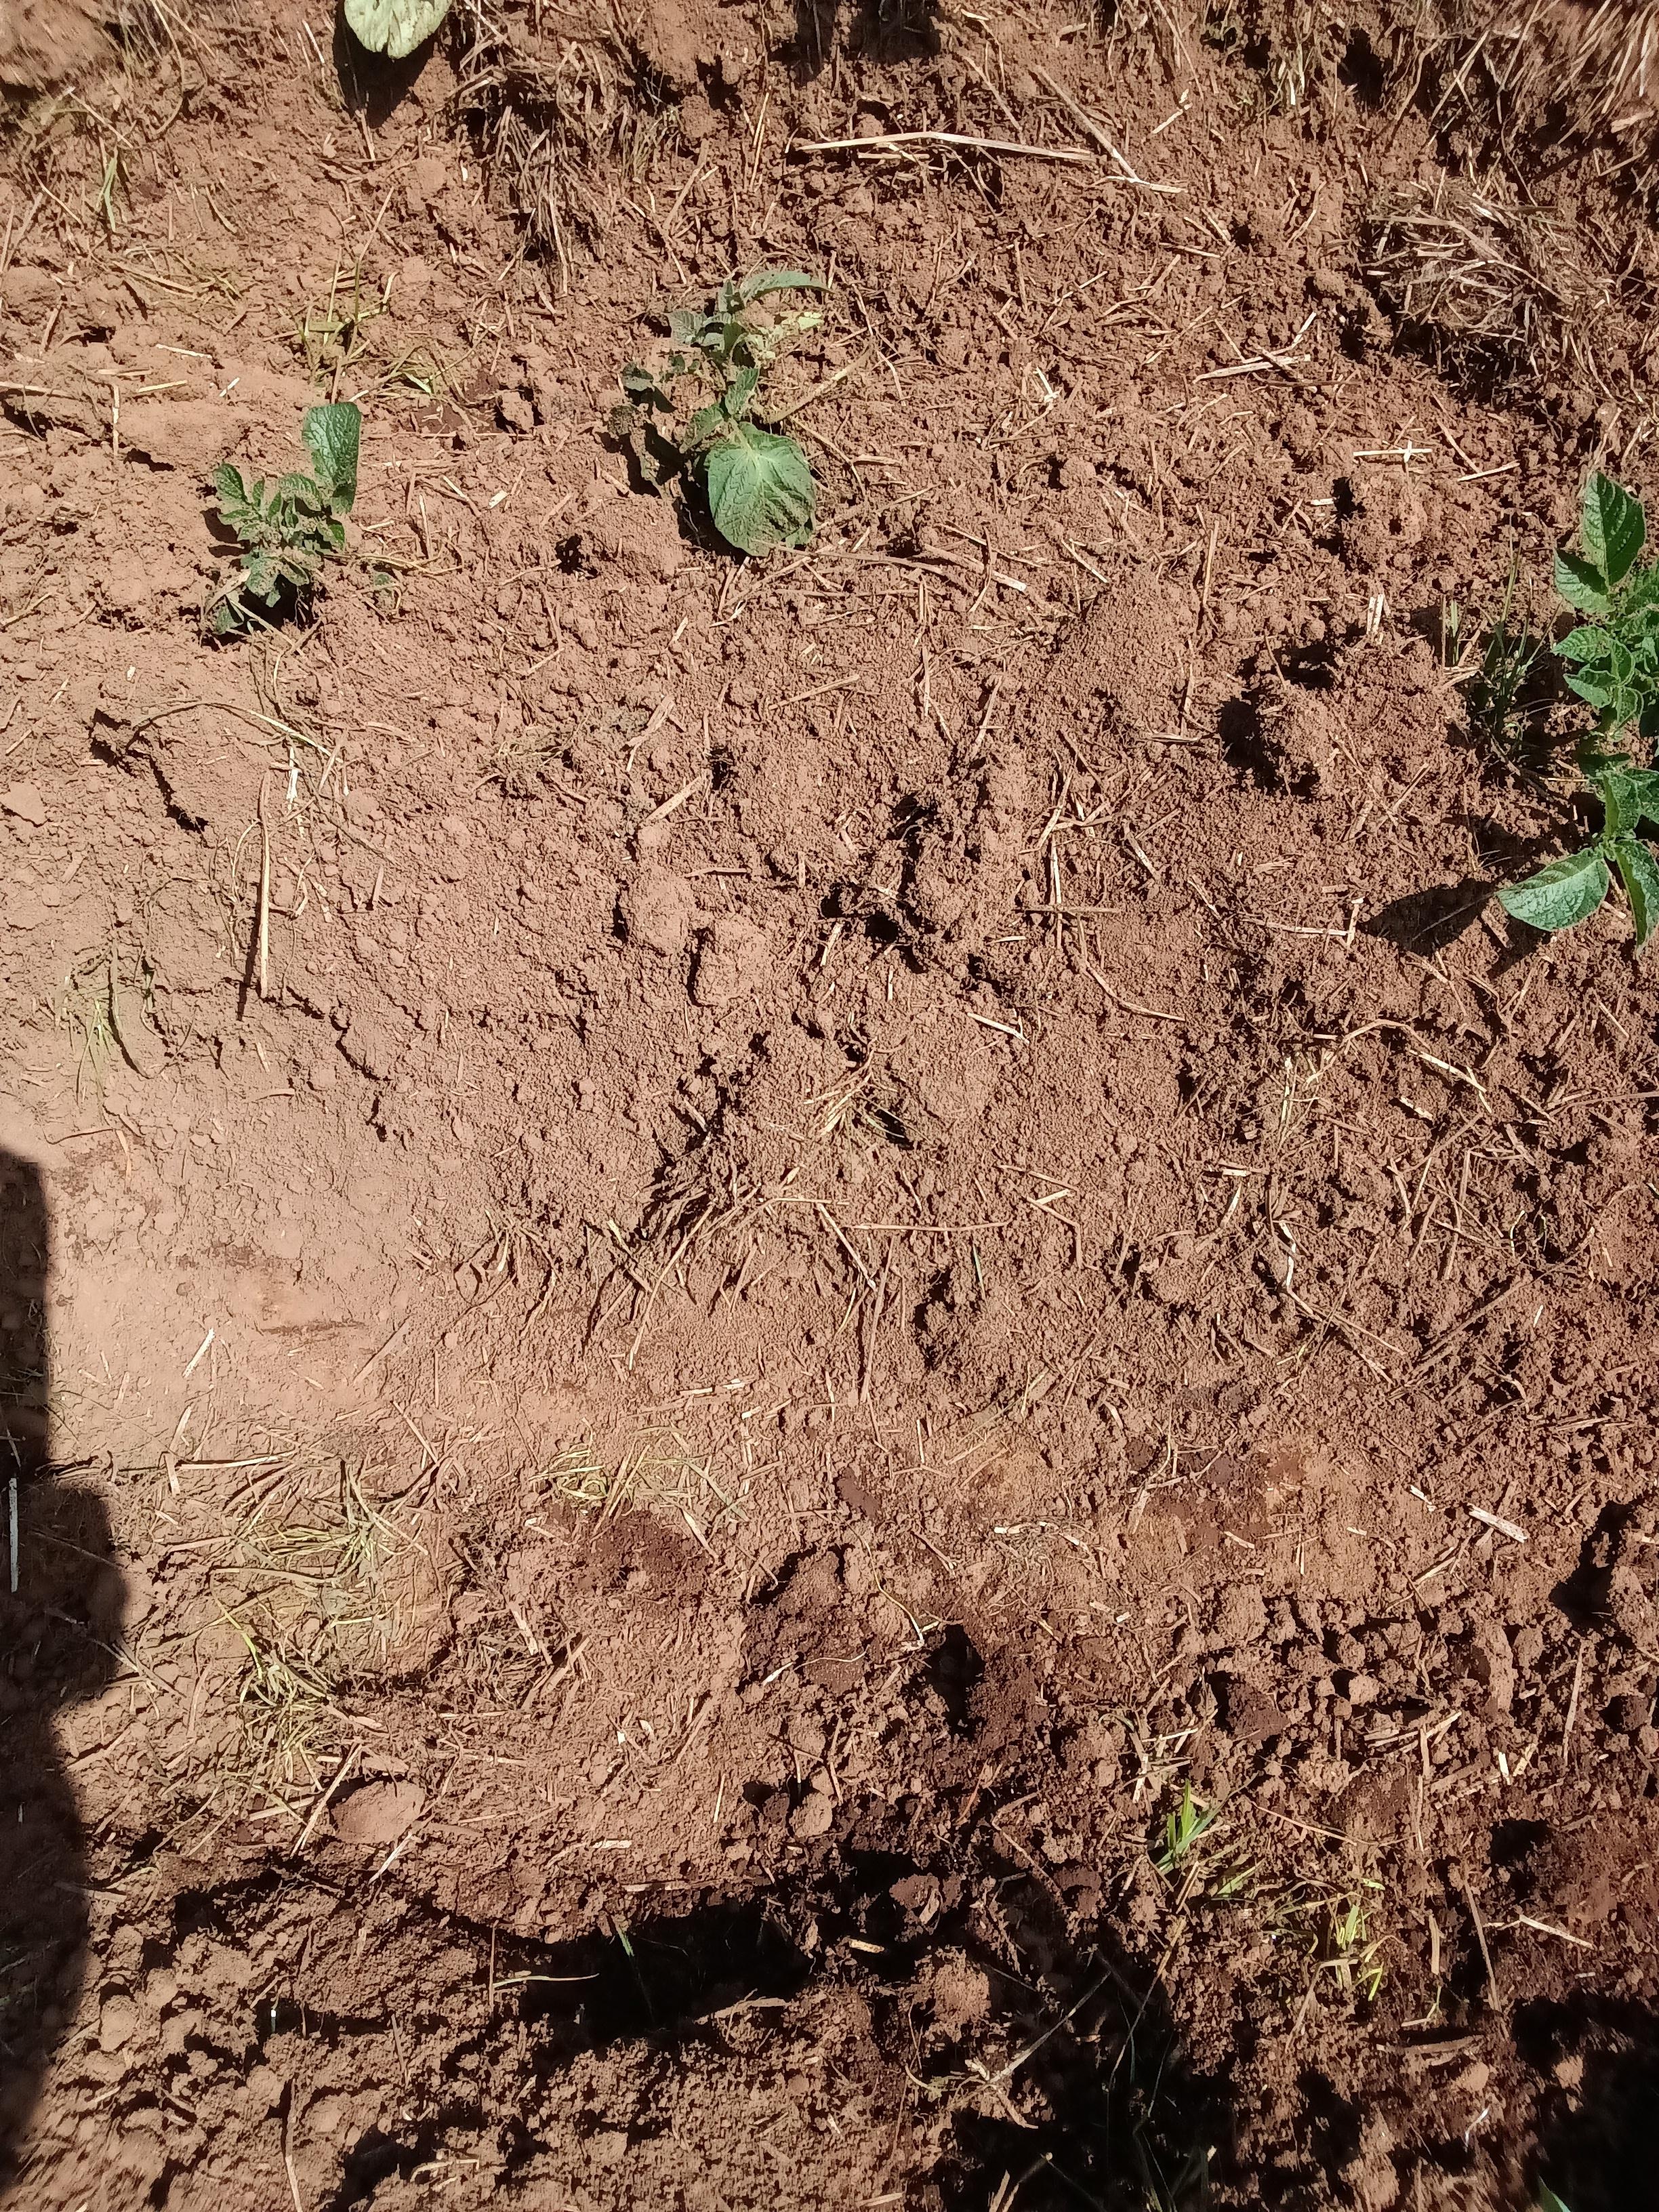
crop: potato
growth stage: vegetative
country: Kenya
